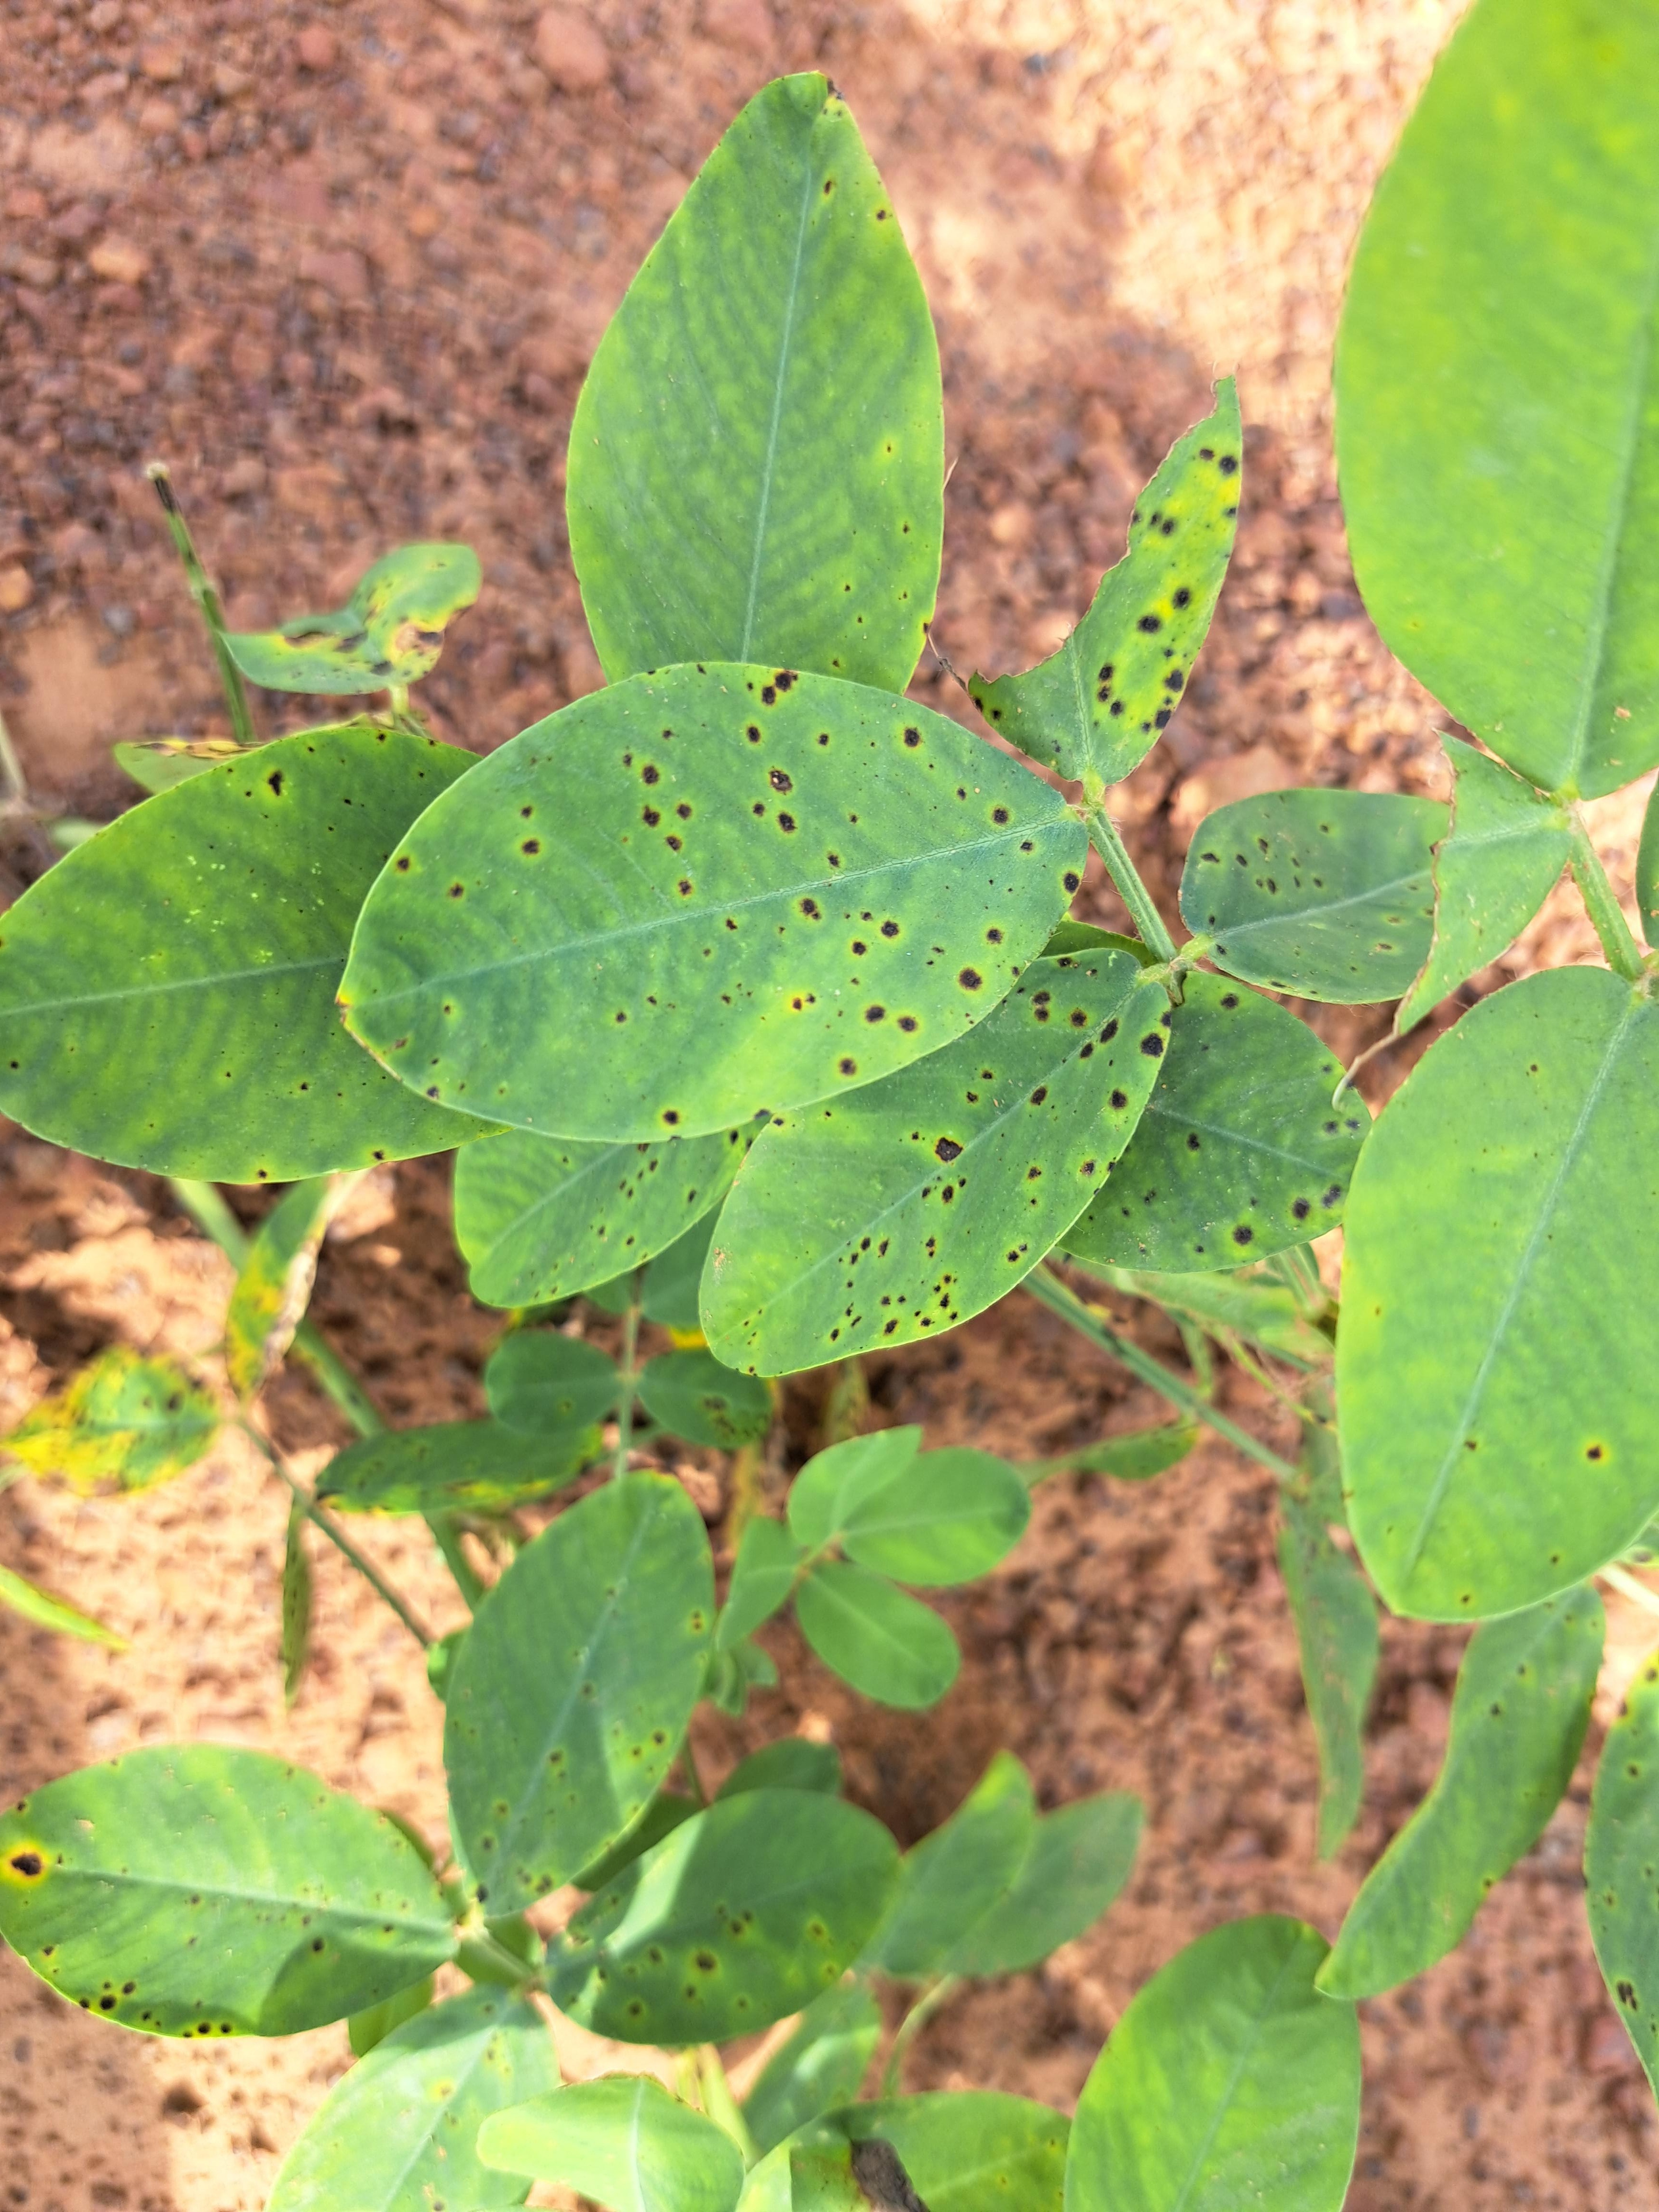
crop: groundnut
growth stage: development pod
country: Ghana
